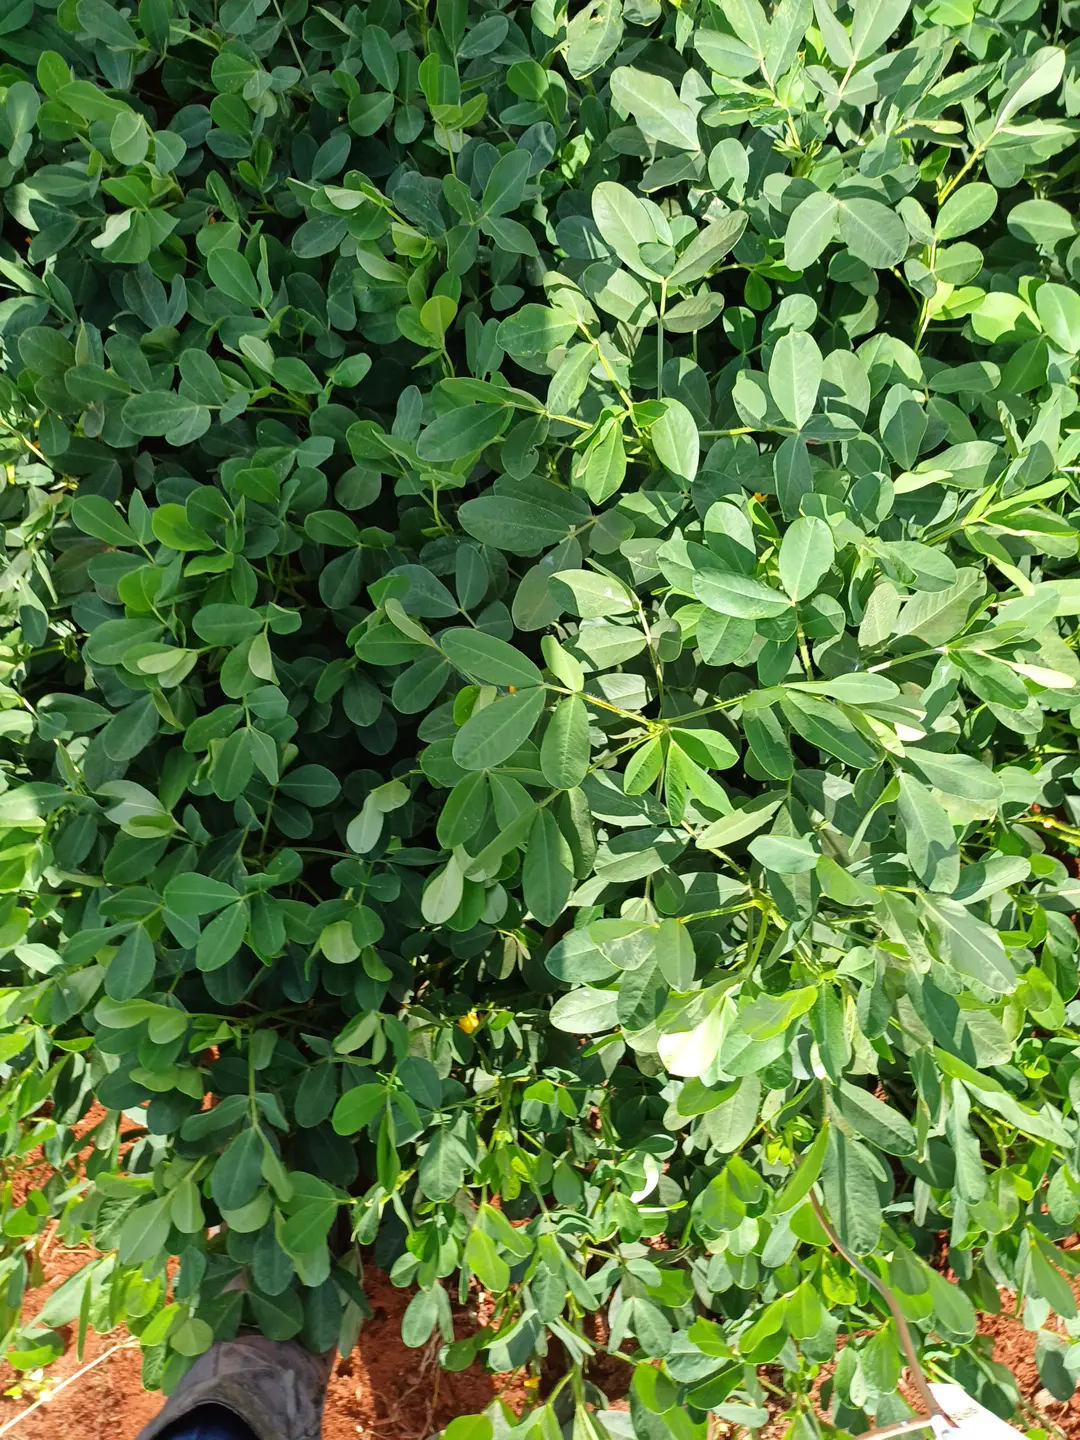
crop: groundnut
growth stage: pegging
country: Kenya
